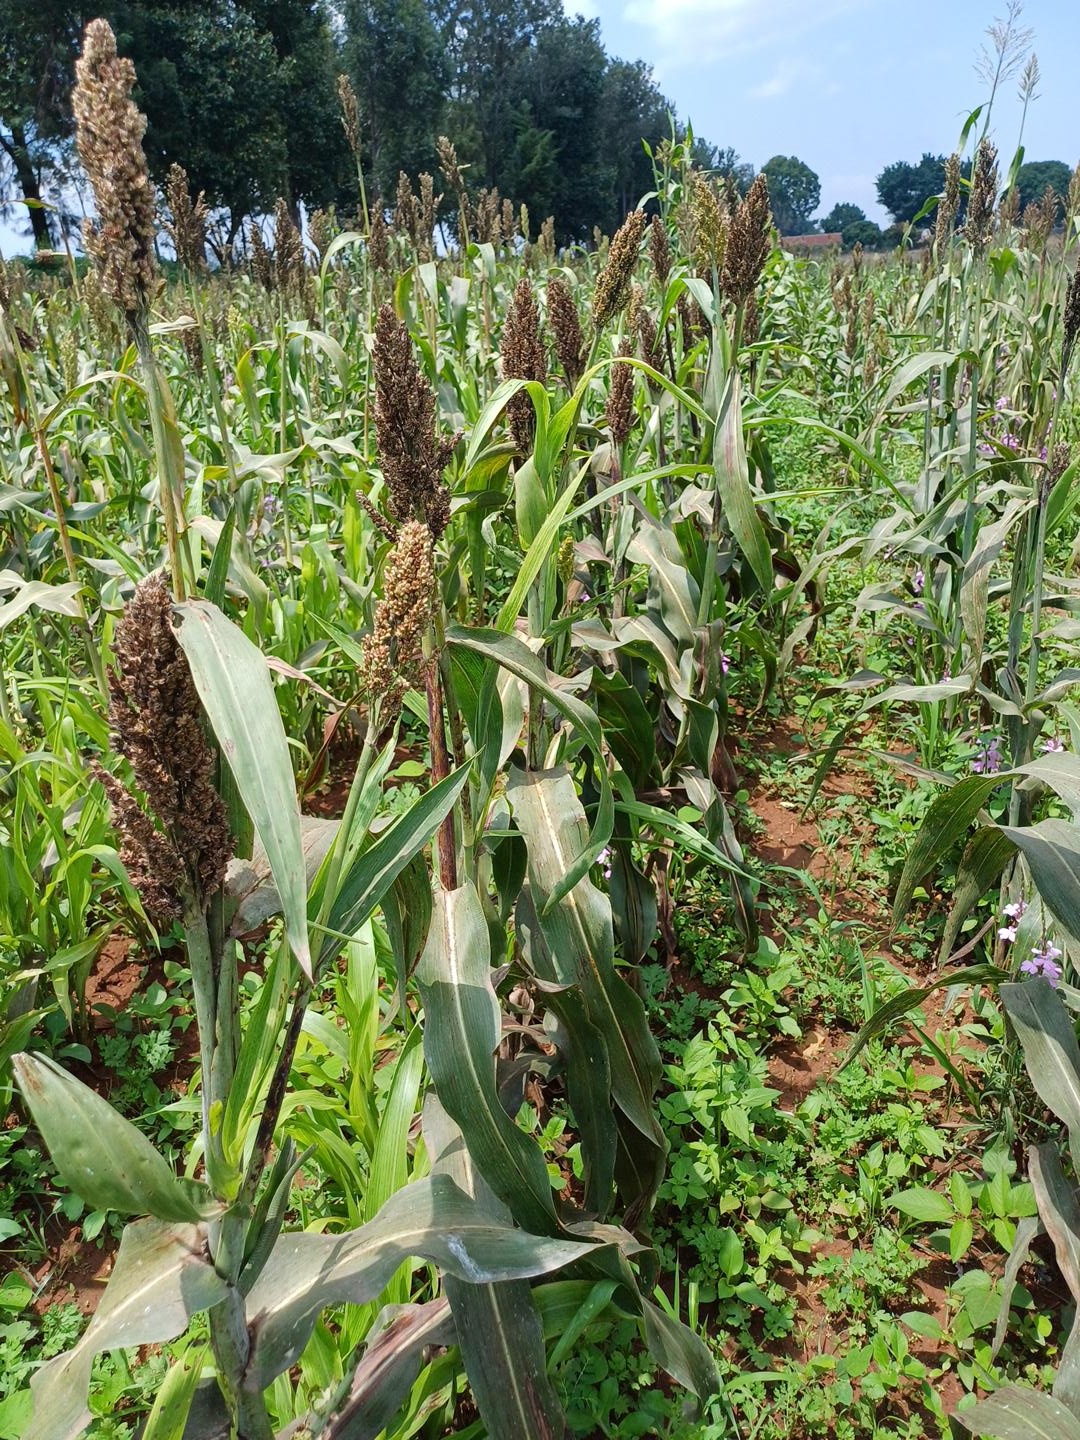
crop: sorghum
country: Kenya
